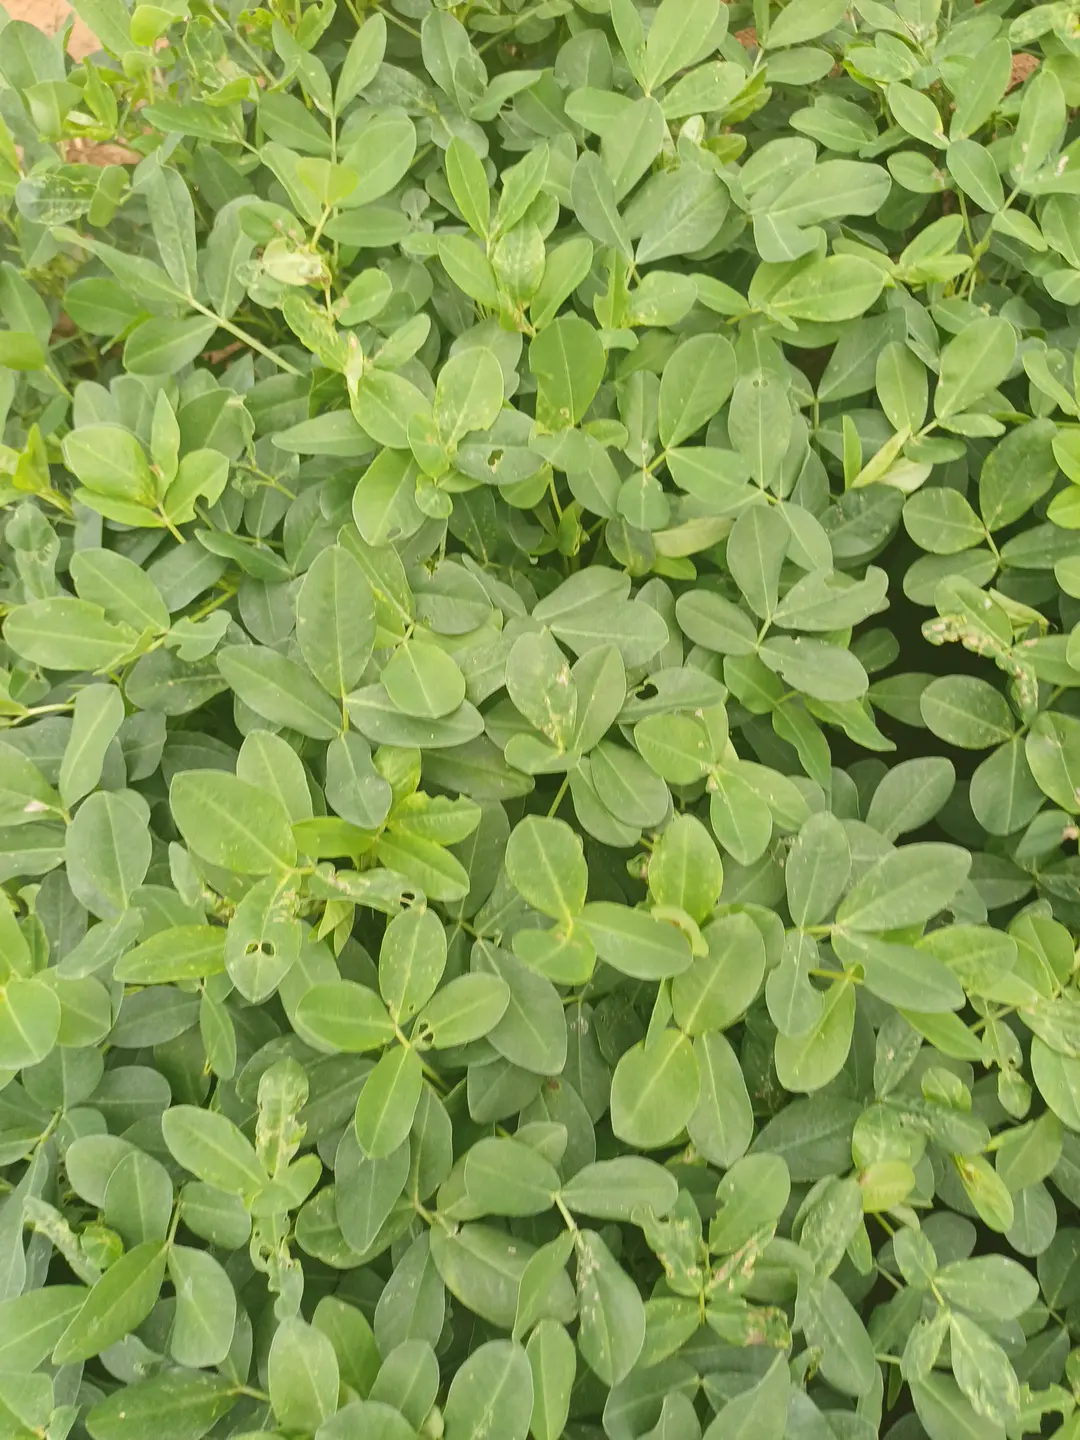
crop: groundnut
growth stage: pegging
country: Kenya
